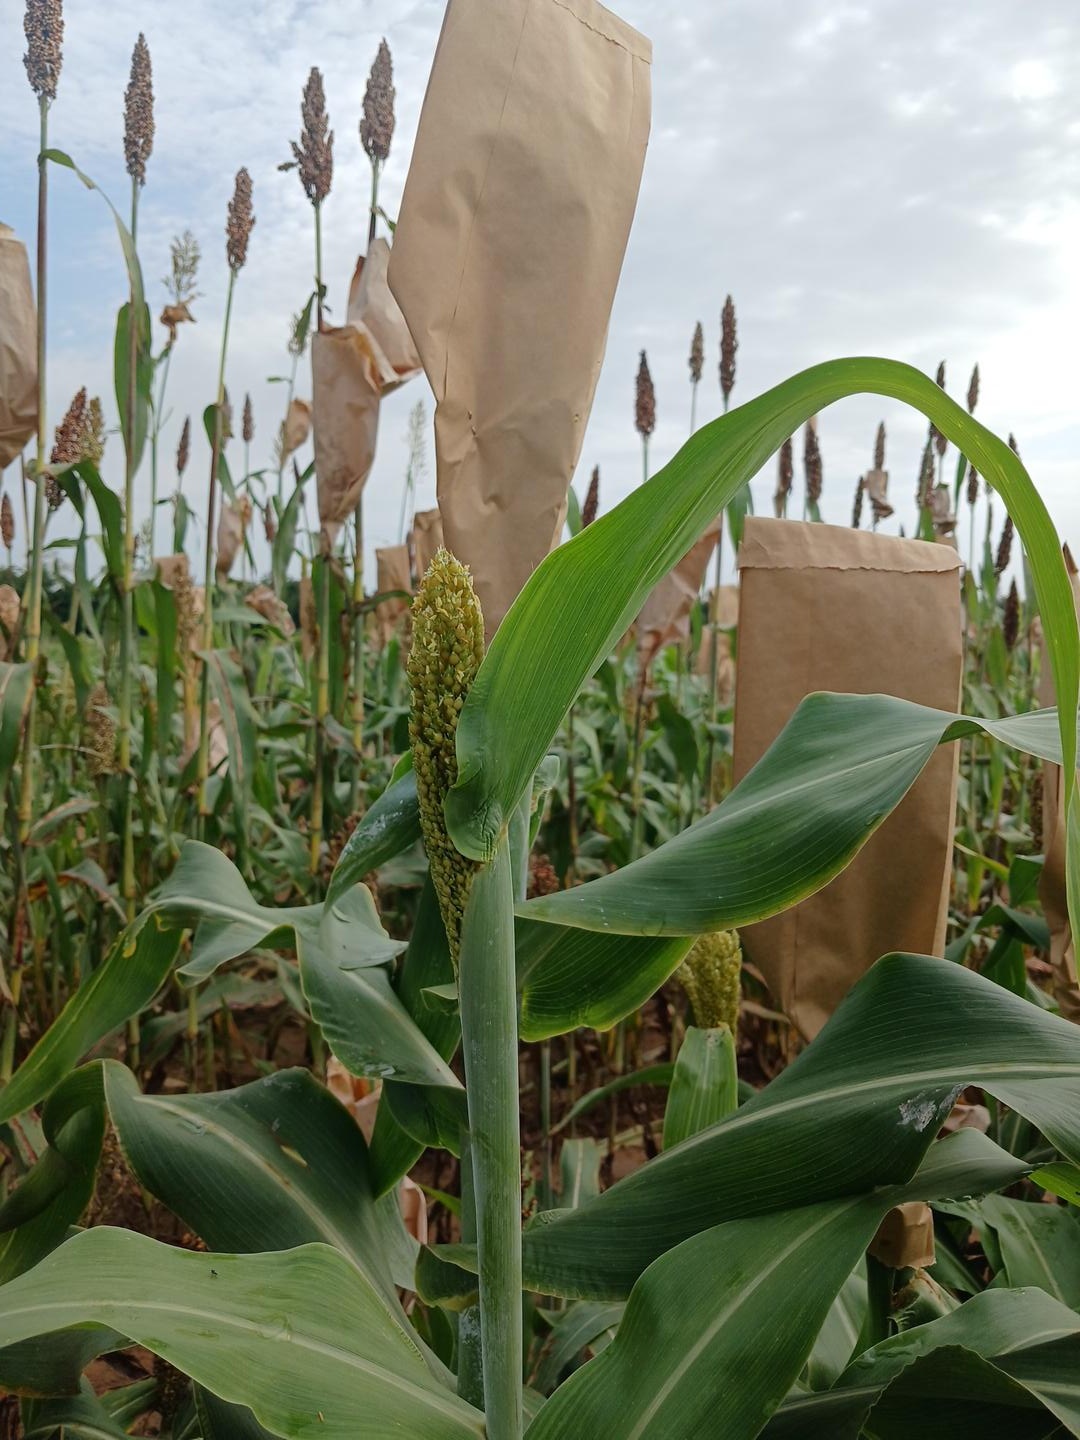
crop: sorghum
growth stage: flowering
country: Senegal
